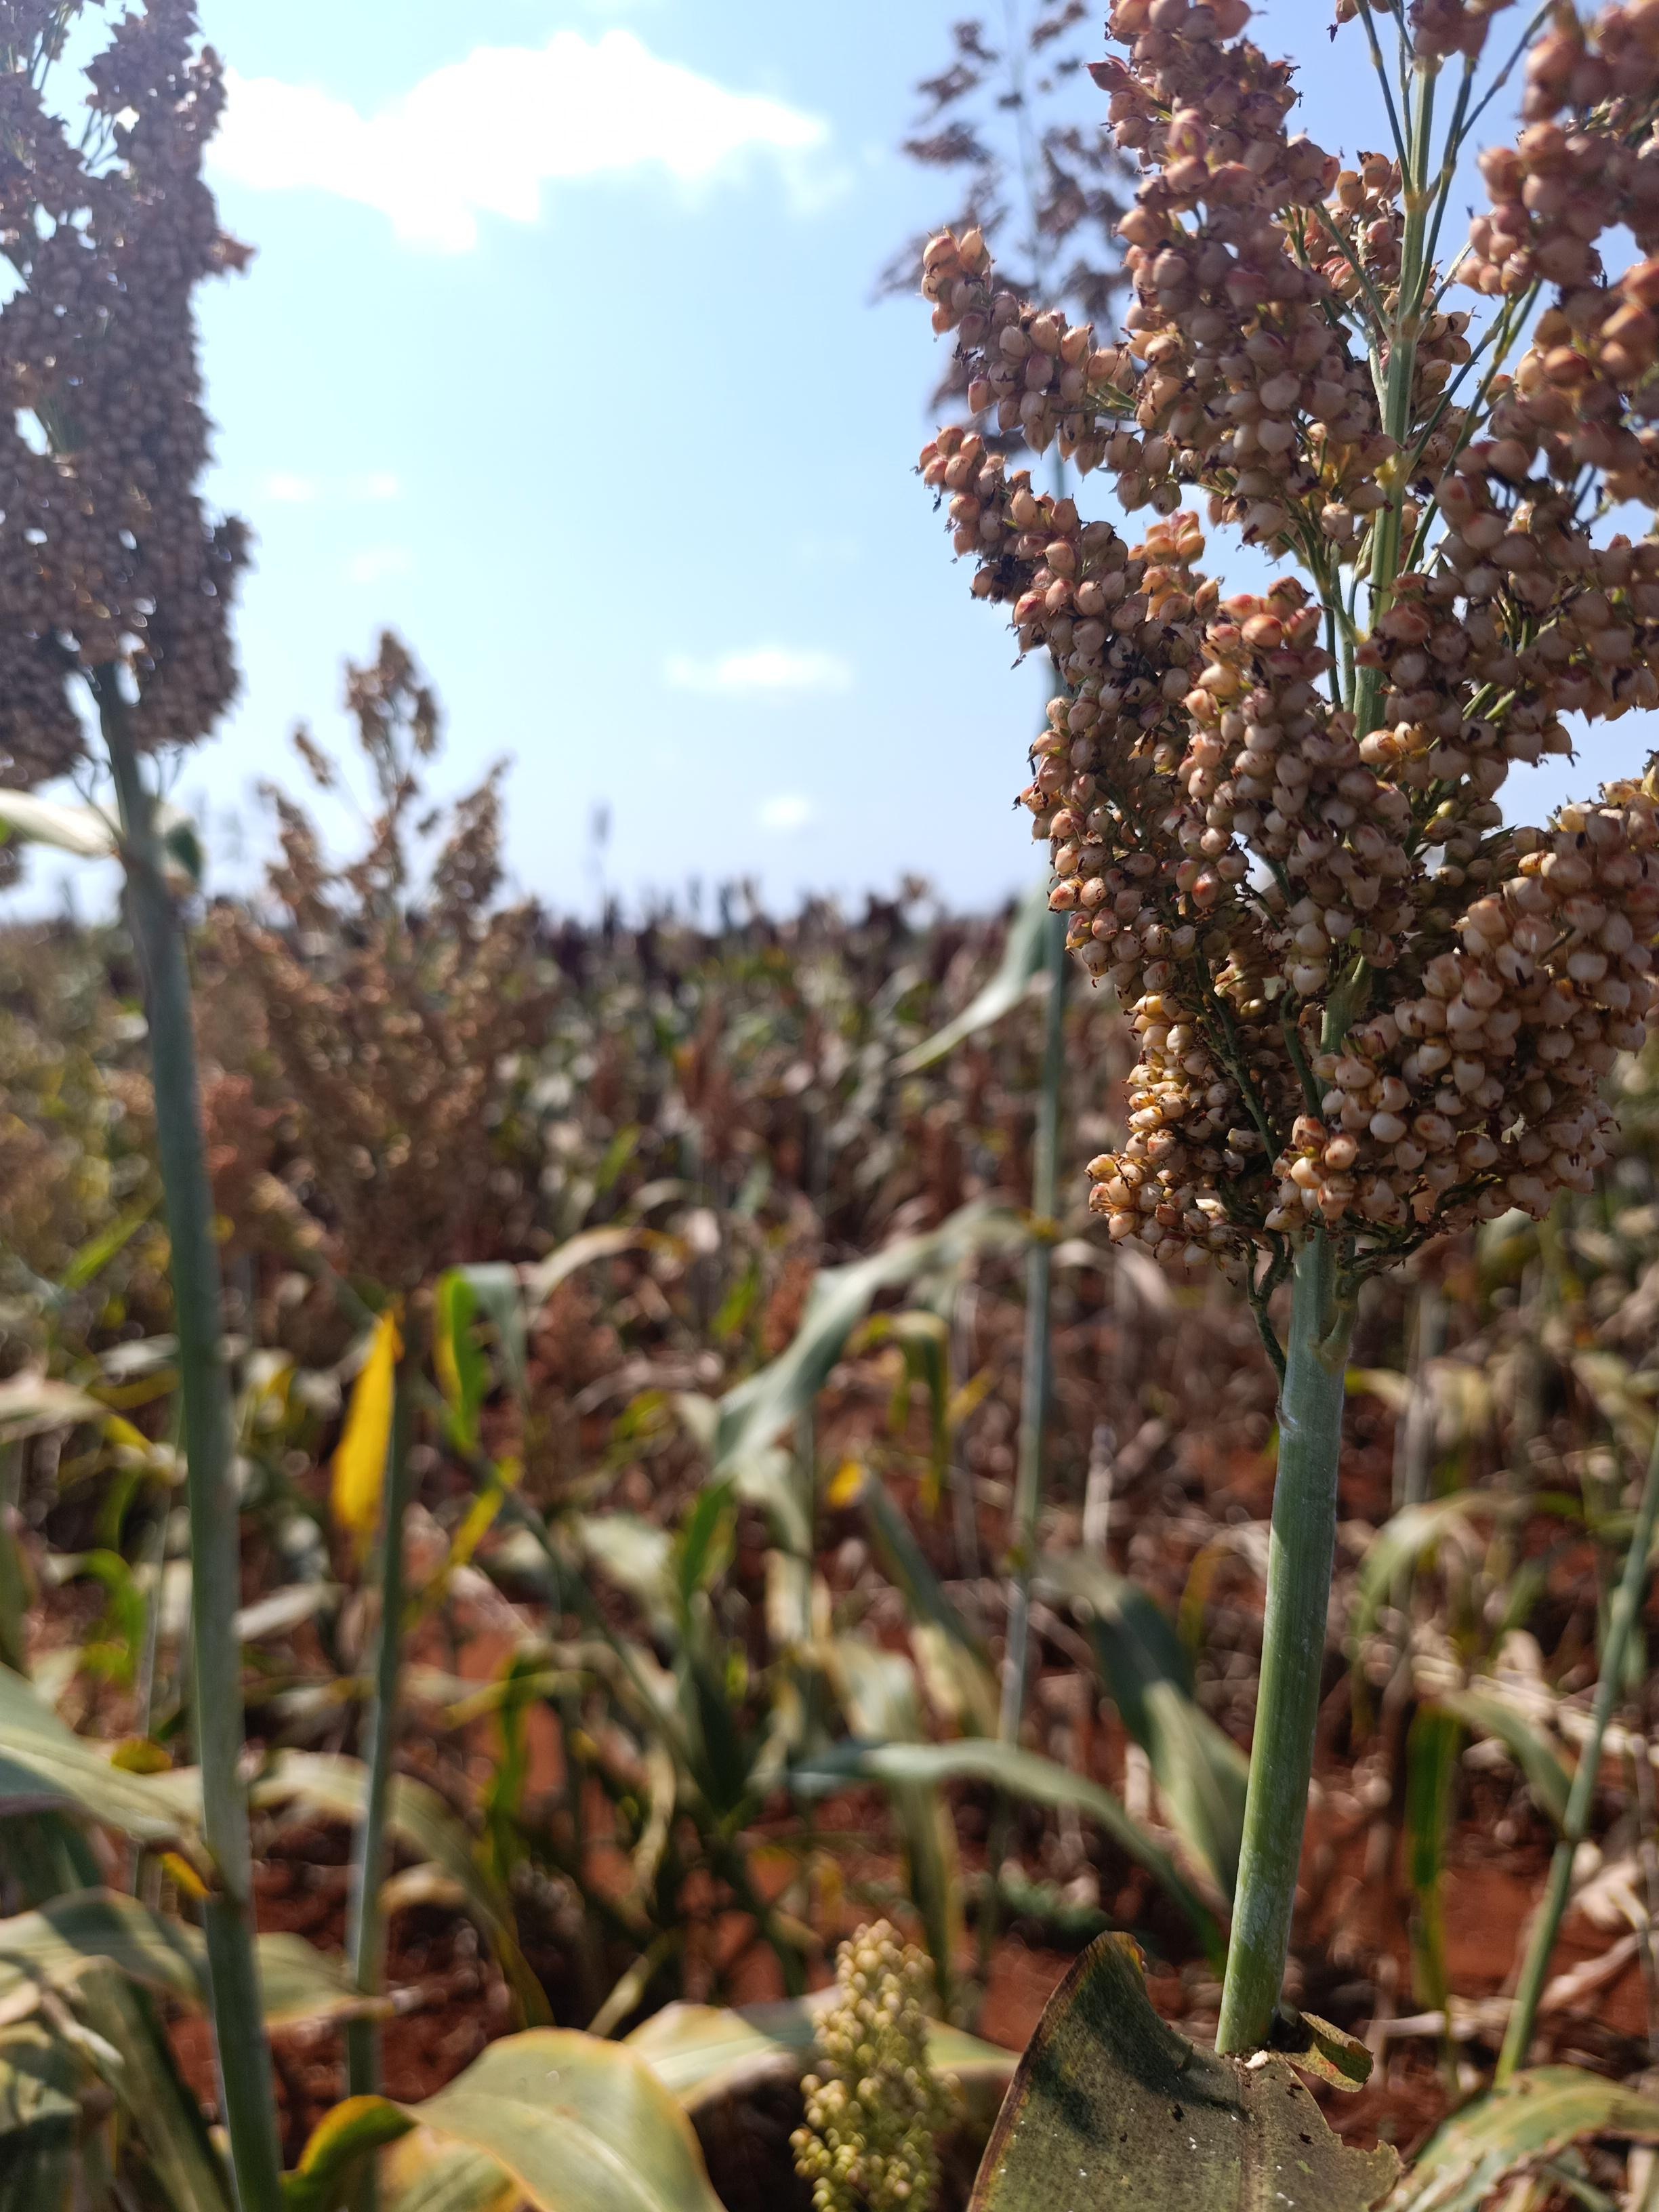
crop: sorghum
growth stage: filling grain
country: Kenya
